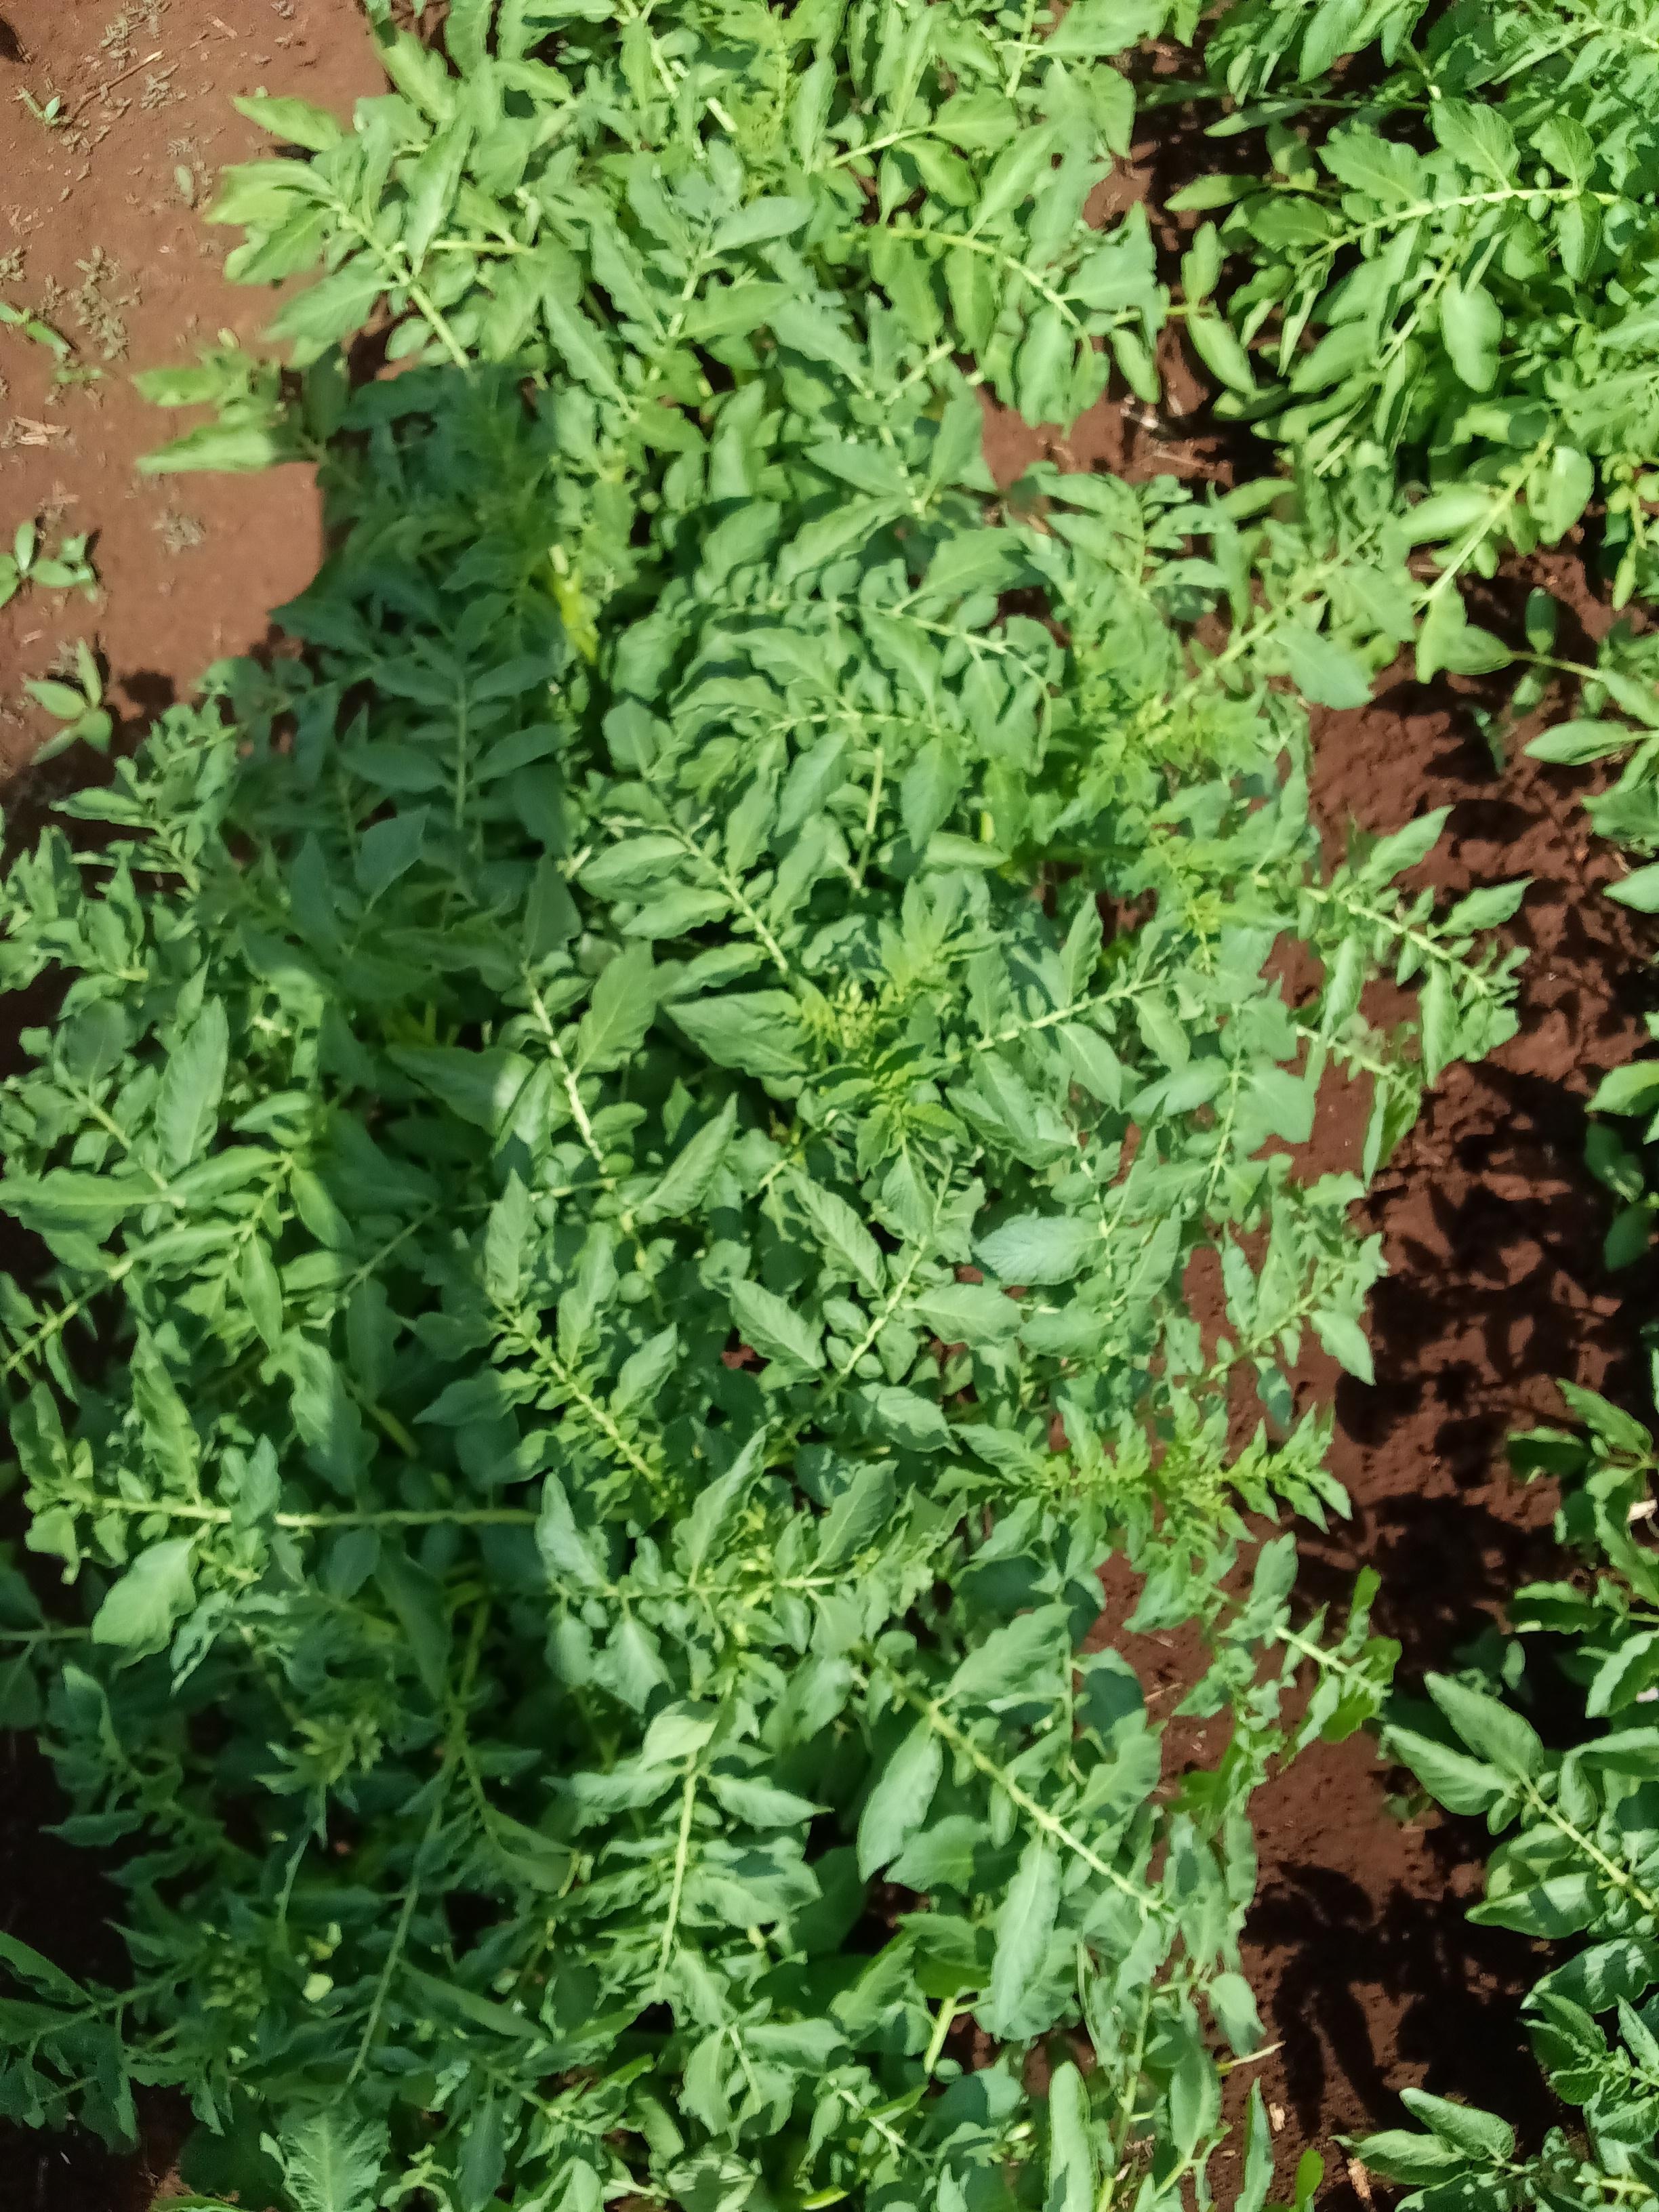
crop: potato
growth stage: vegetative
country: Kenya
